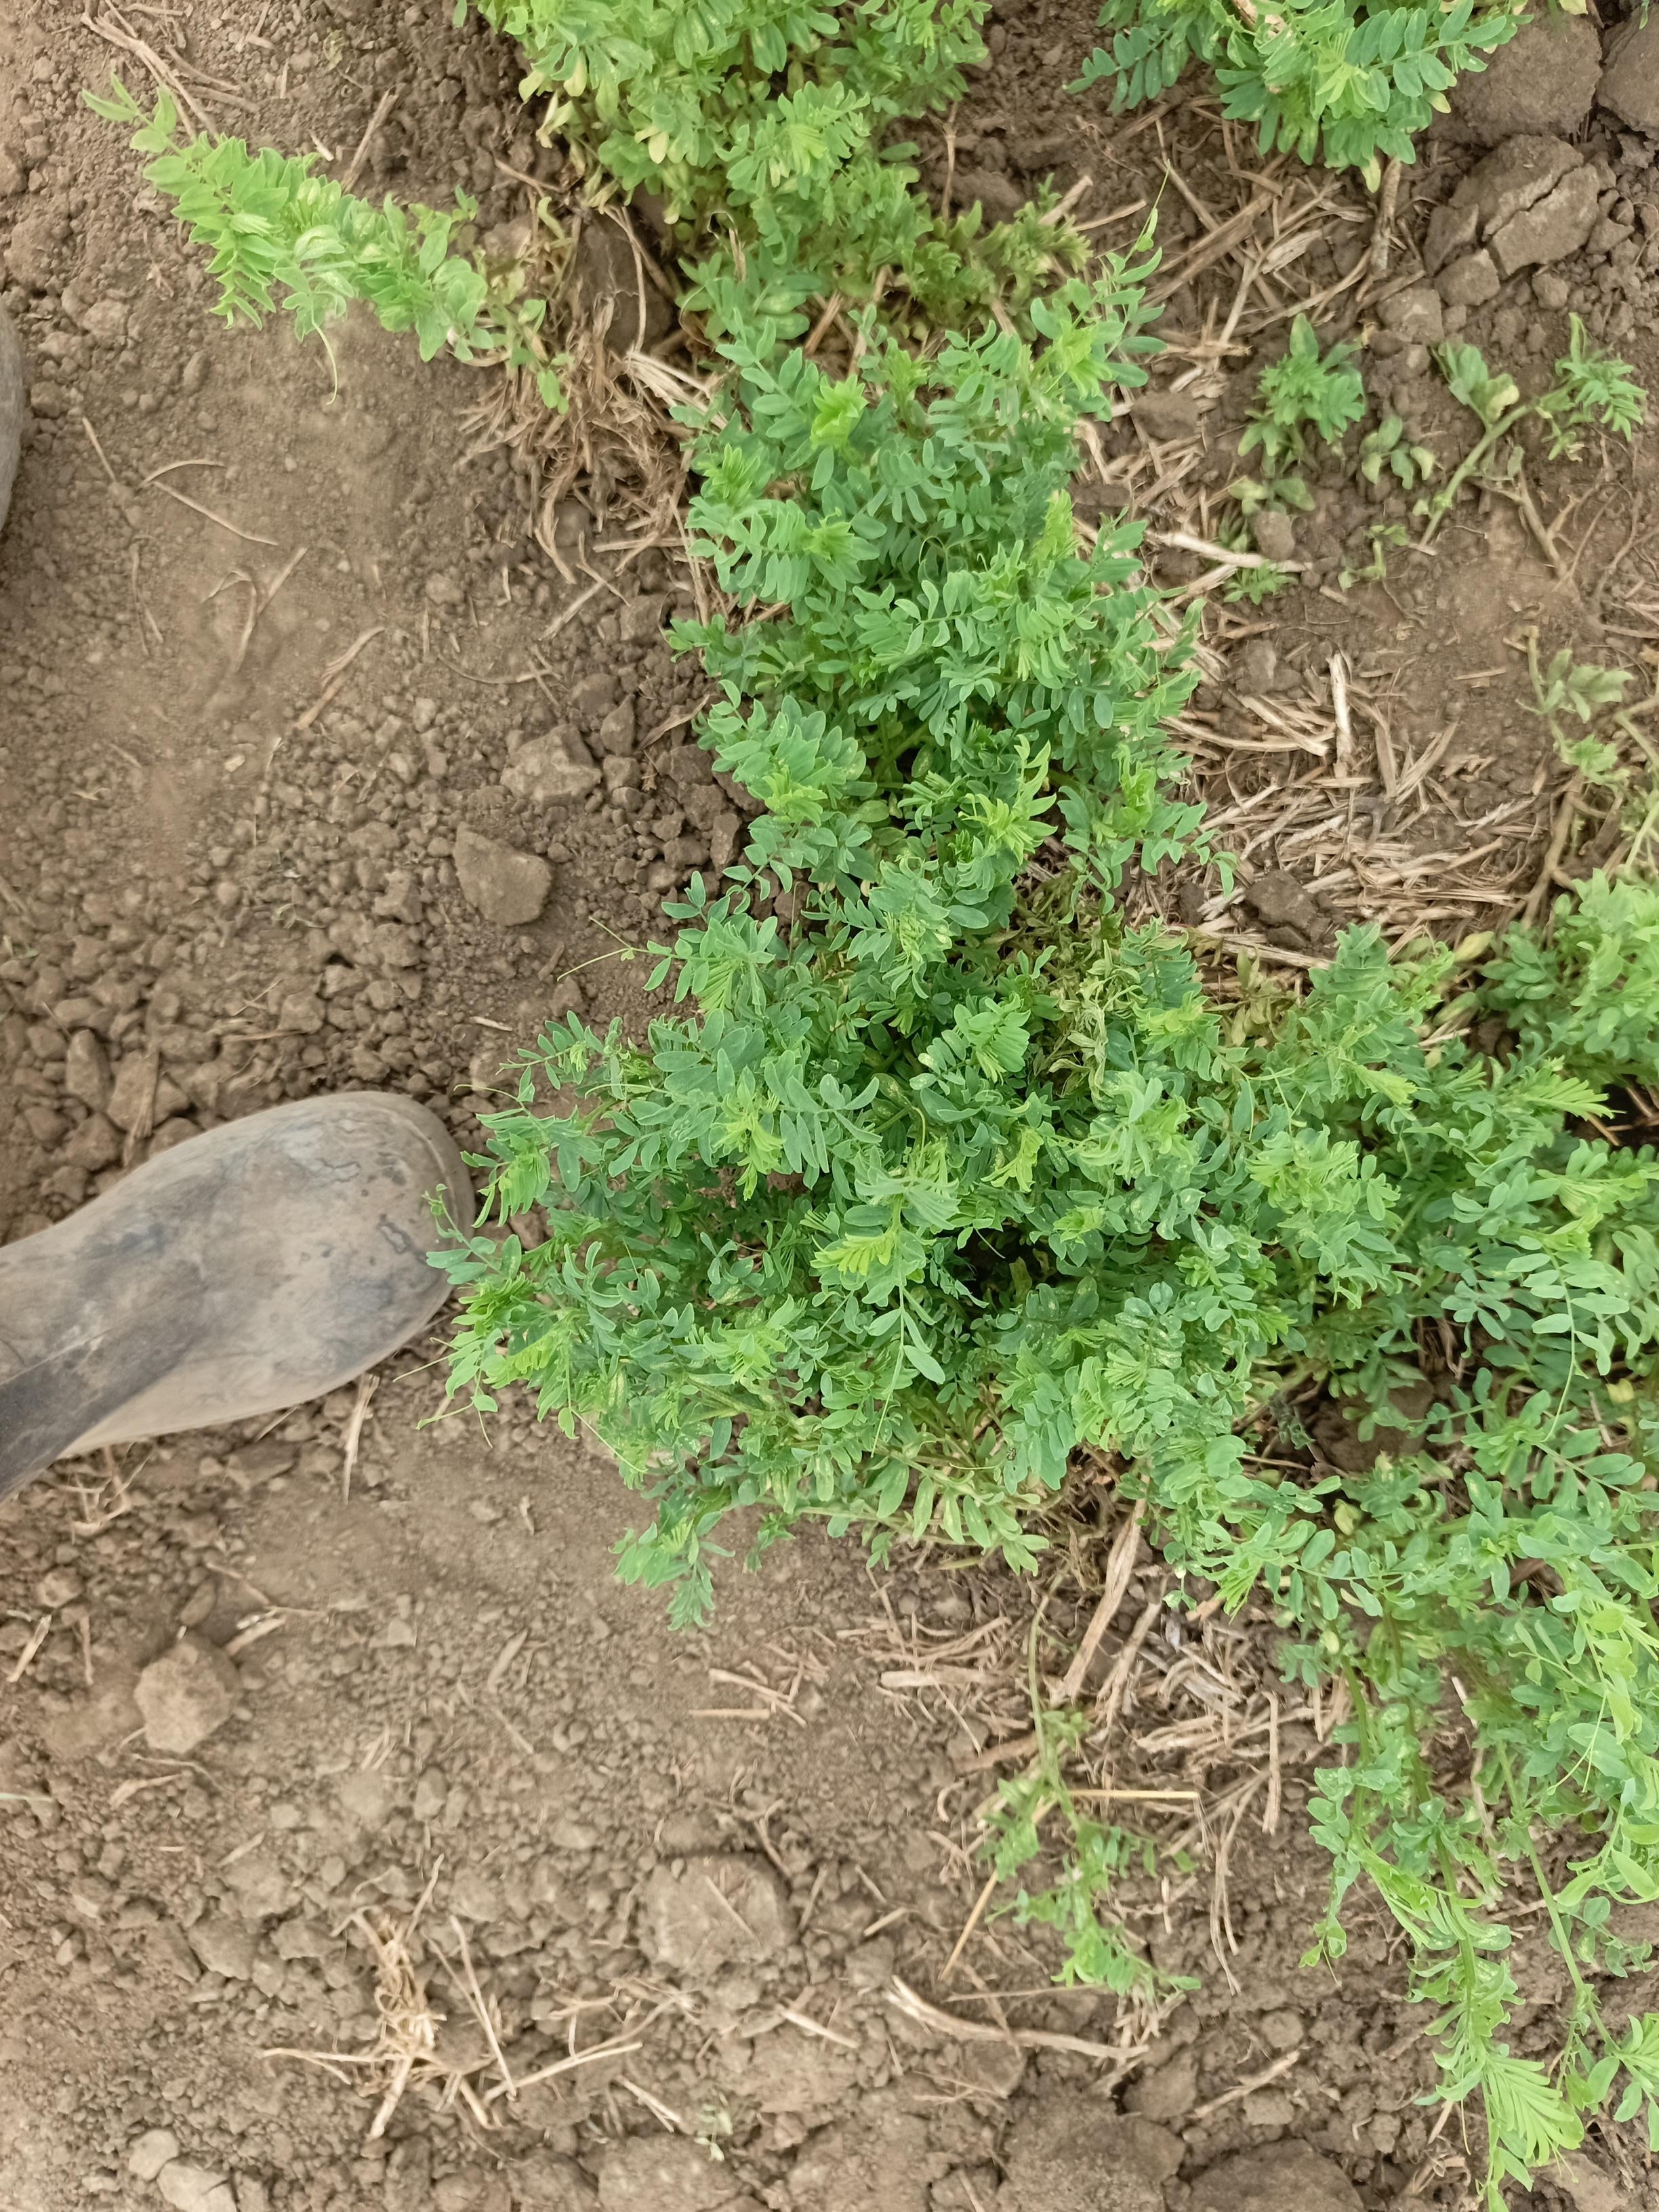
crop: lentil
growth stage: vegetative
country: Tanzania
